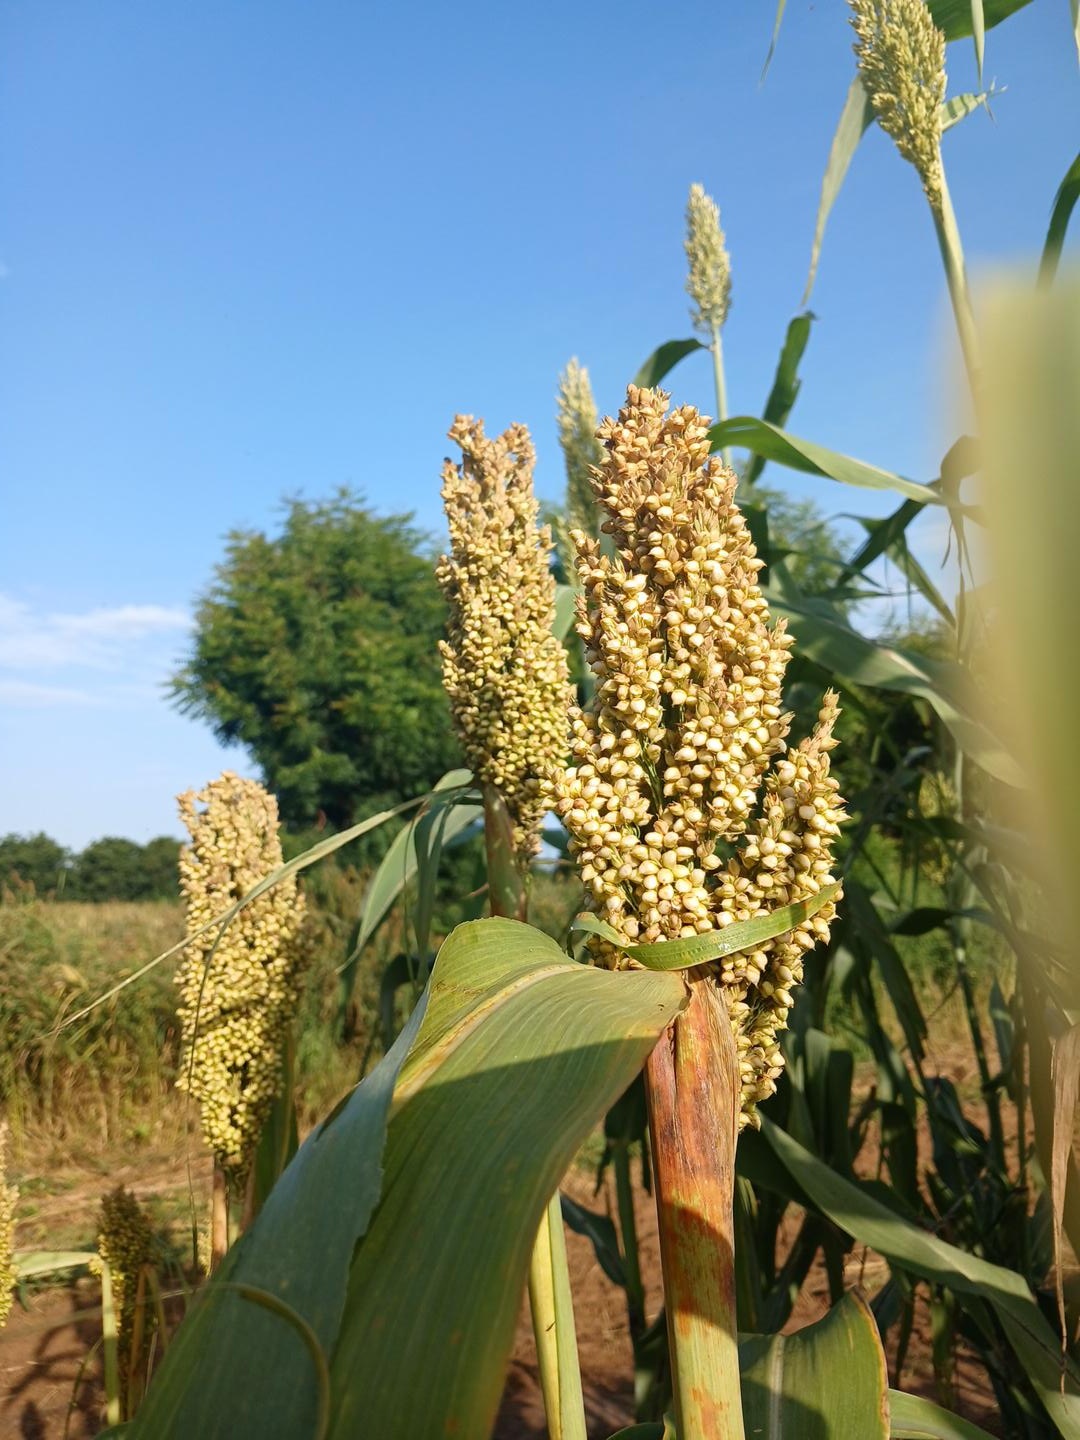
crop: sorghum
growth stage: maturity
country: Senegal
